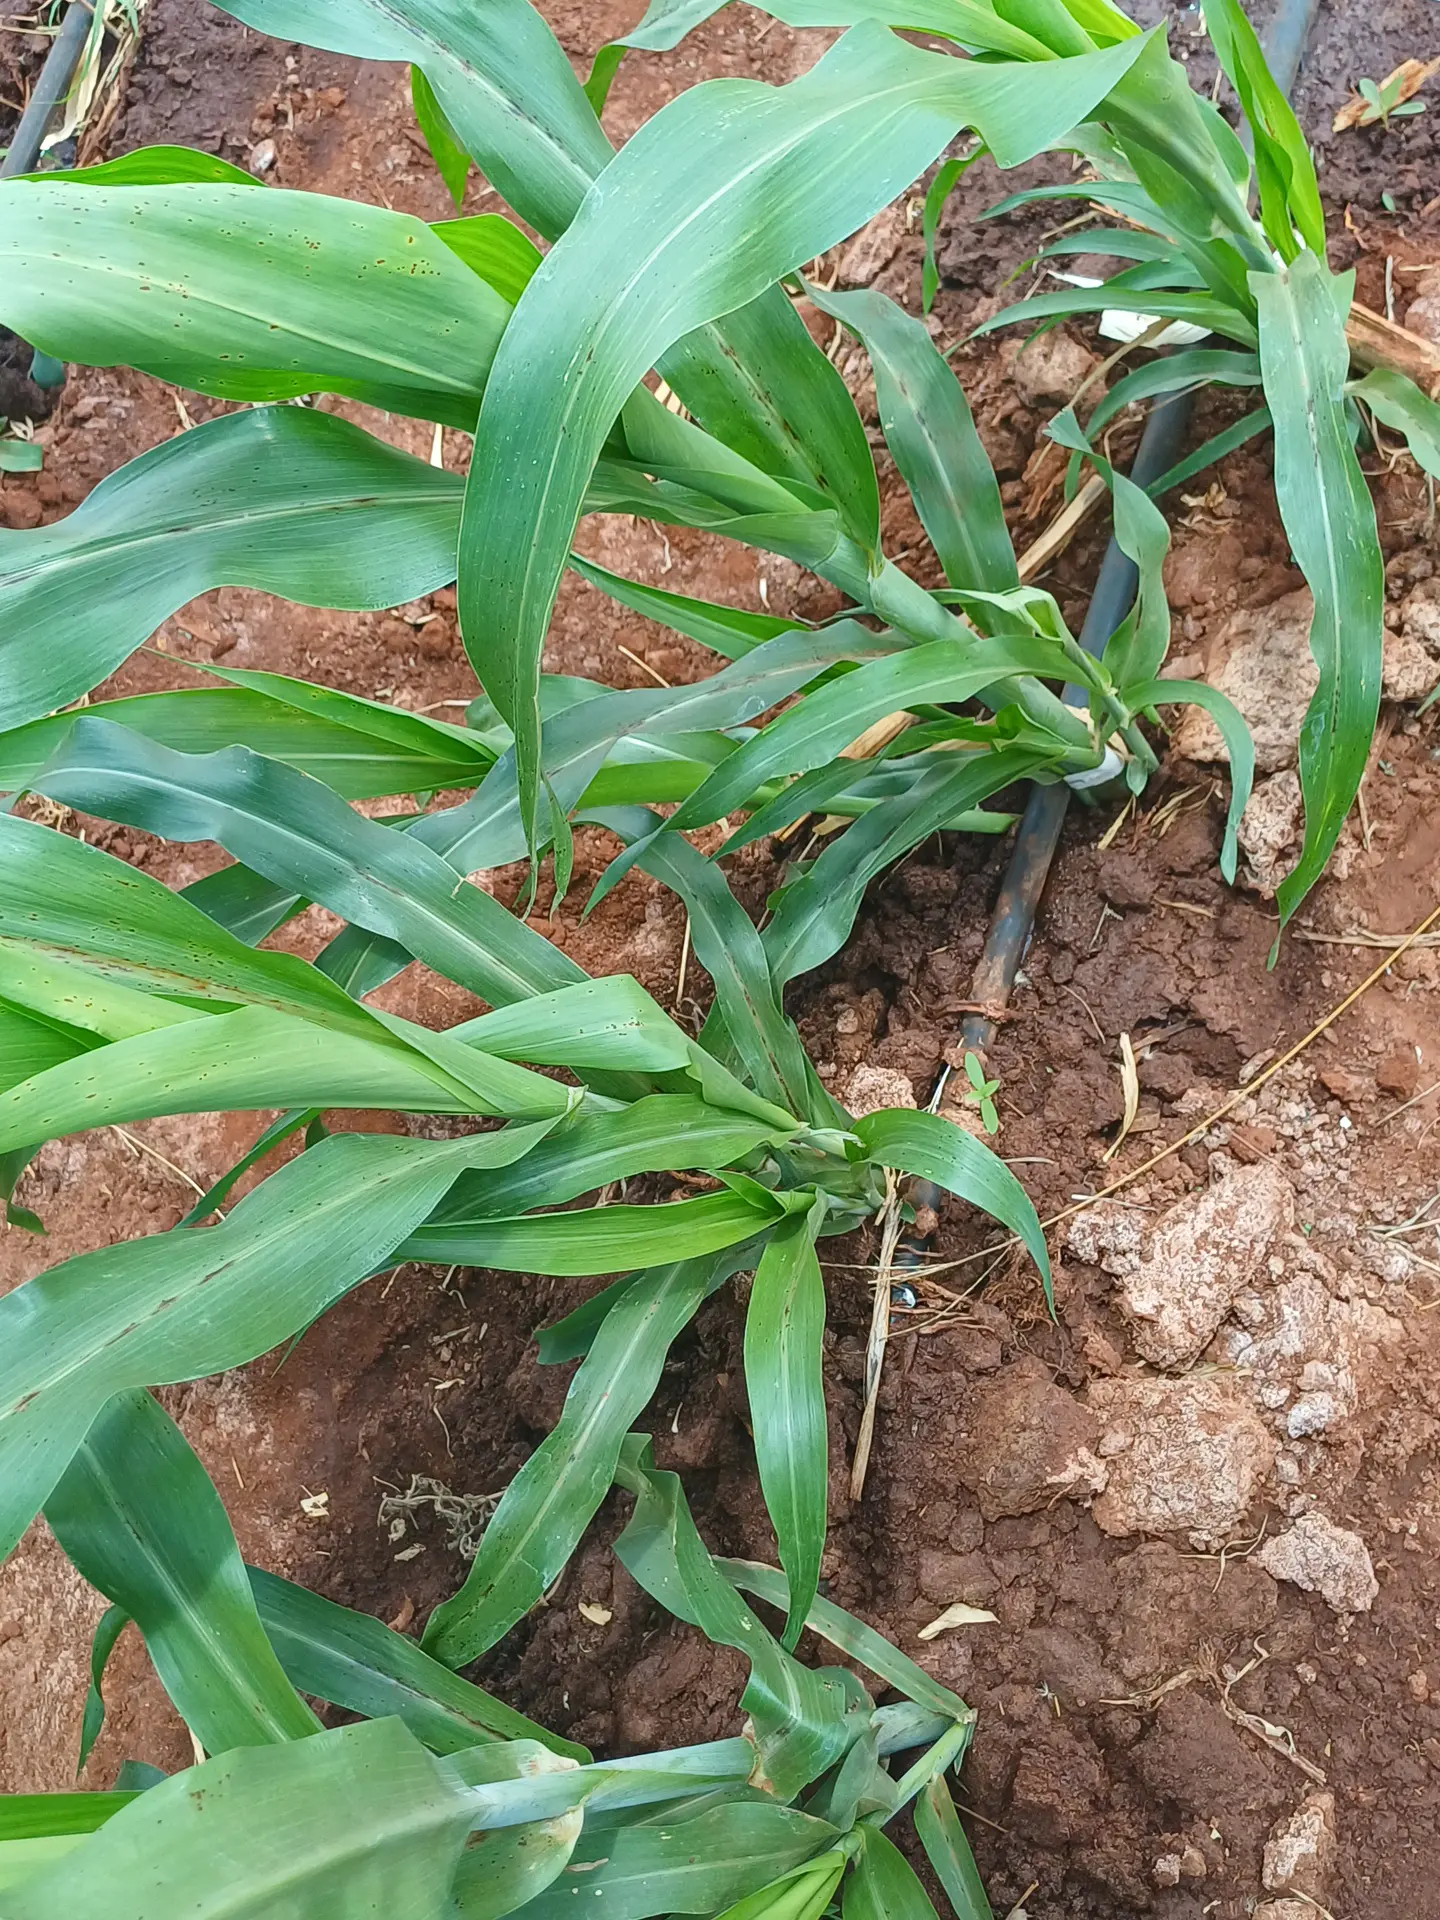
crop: sorghum
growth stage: vegetative
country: Kenya
